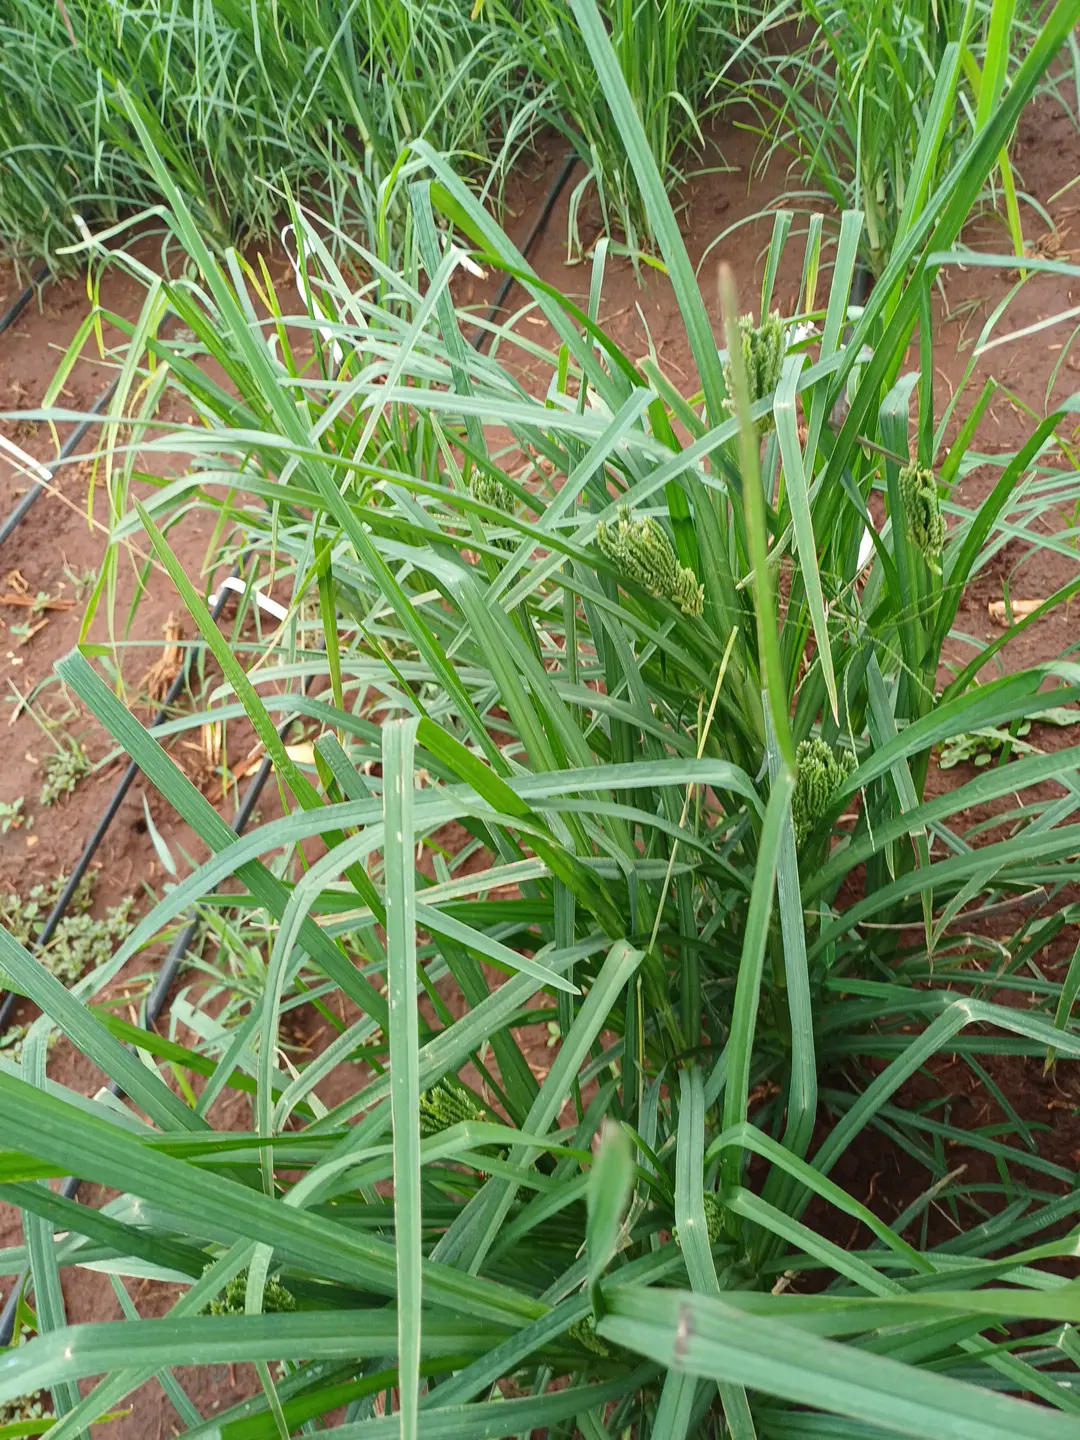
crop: finger millet
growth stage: heading tuber
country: Kenya
